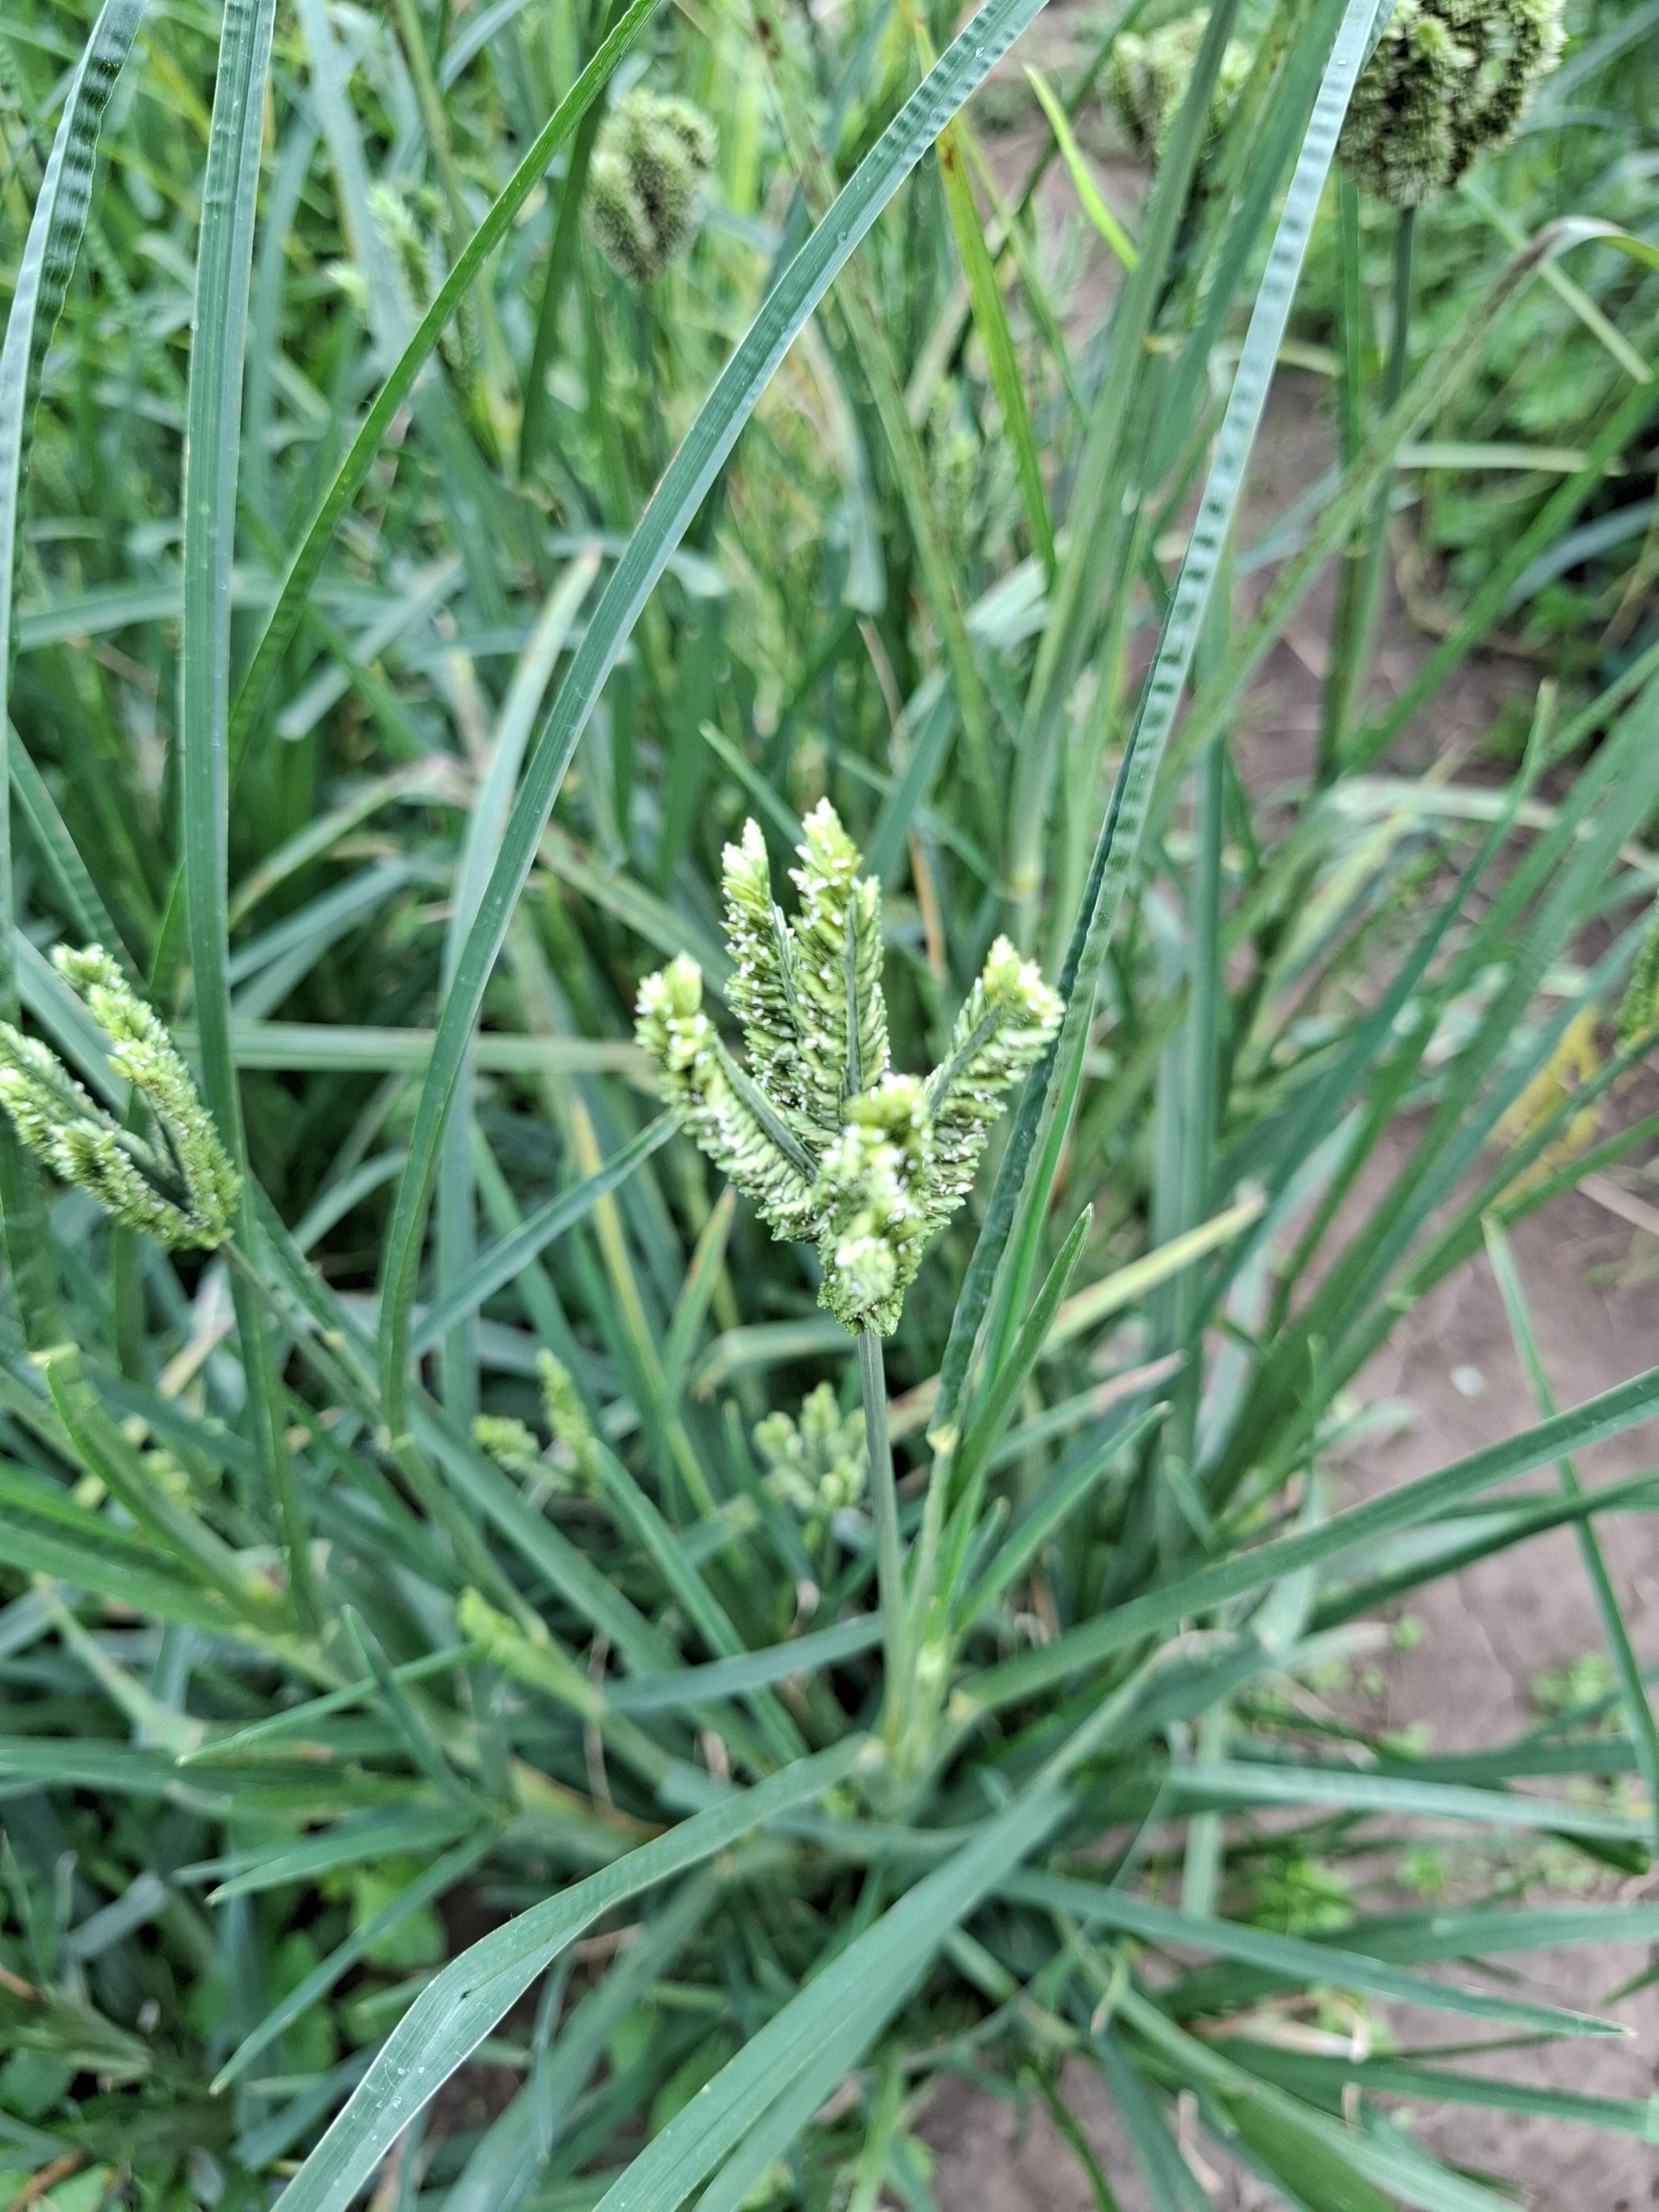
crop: sweet potato
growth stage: vegetative
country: Tanzania
